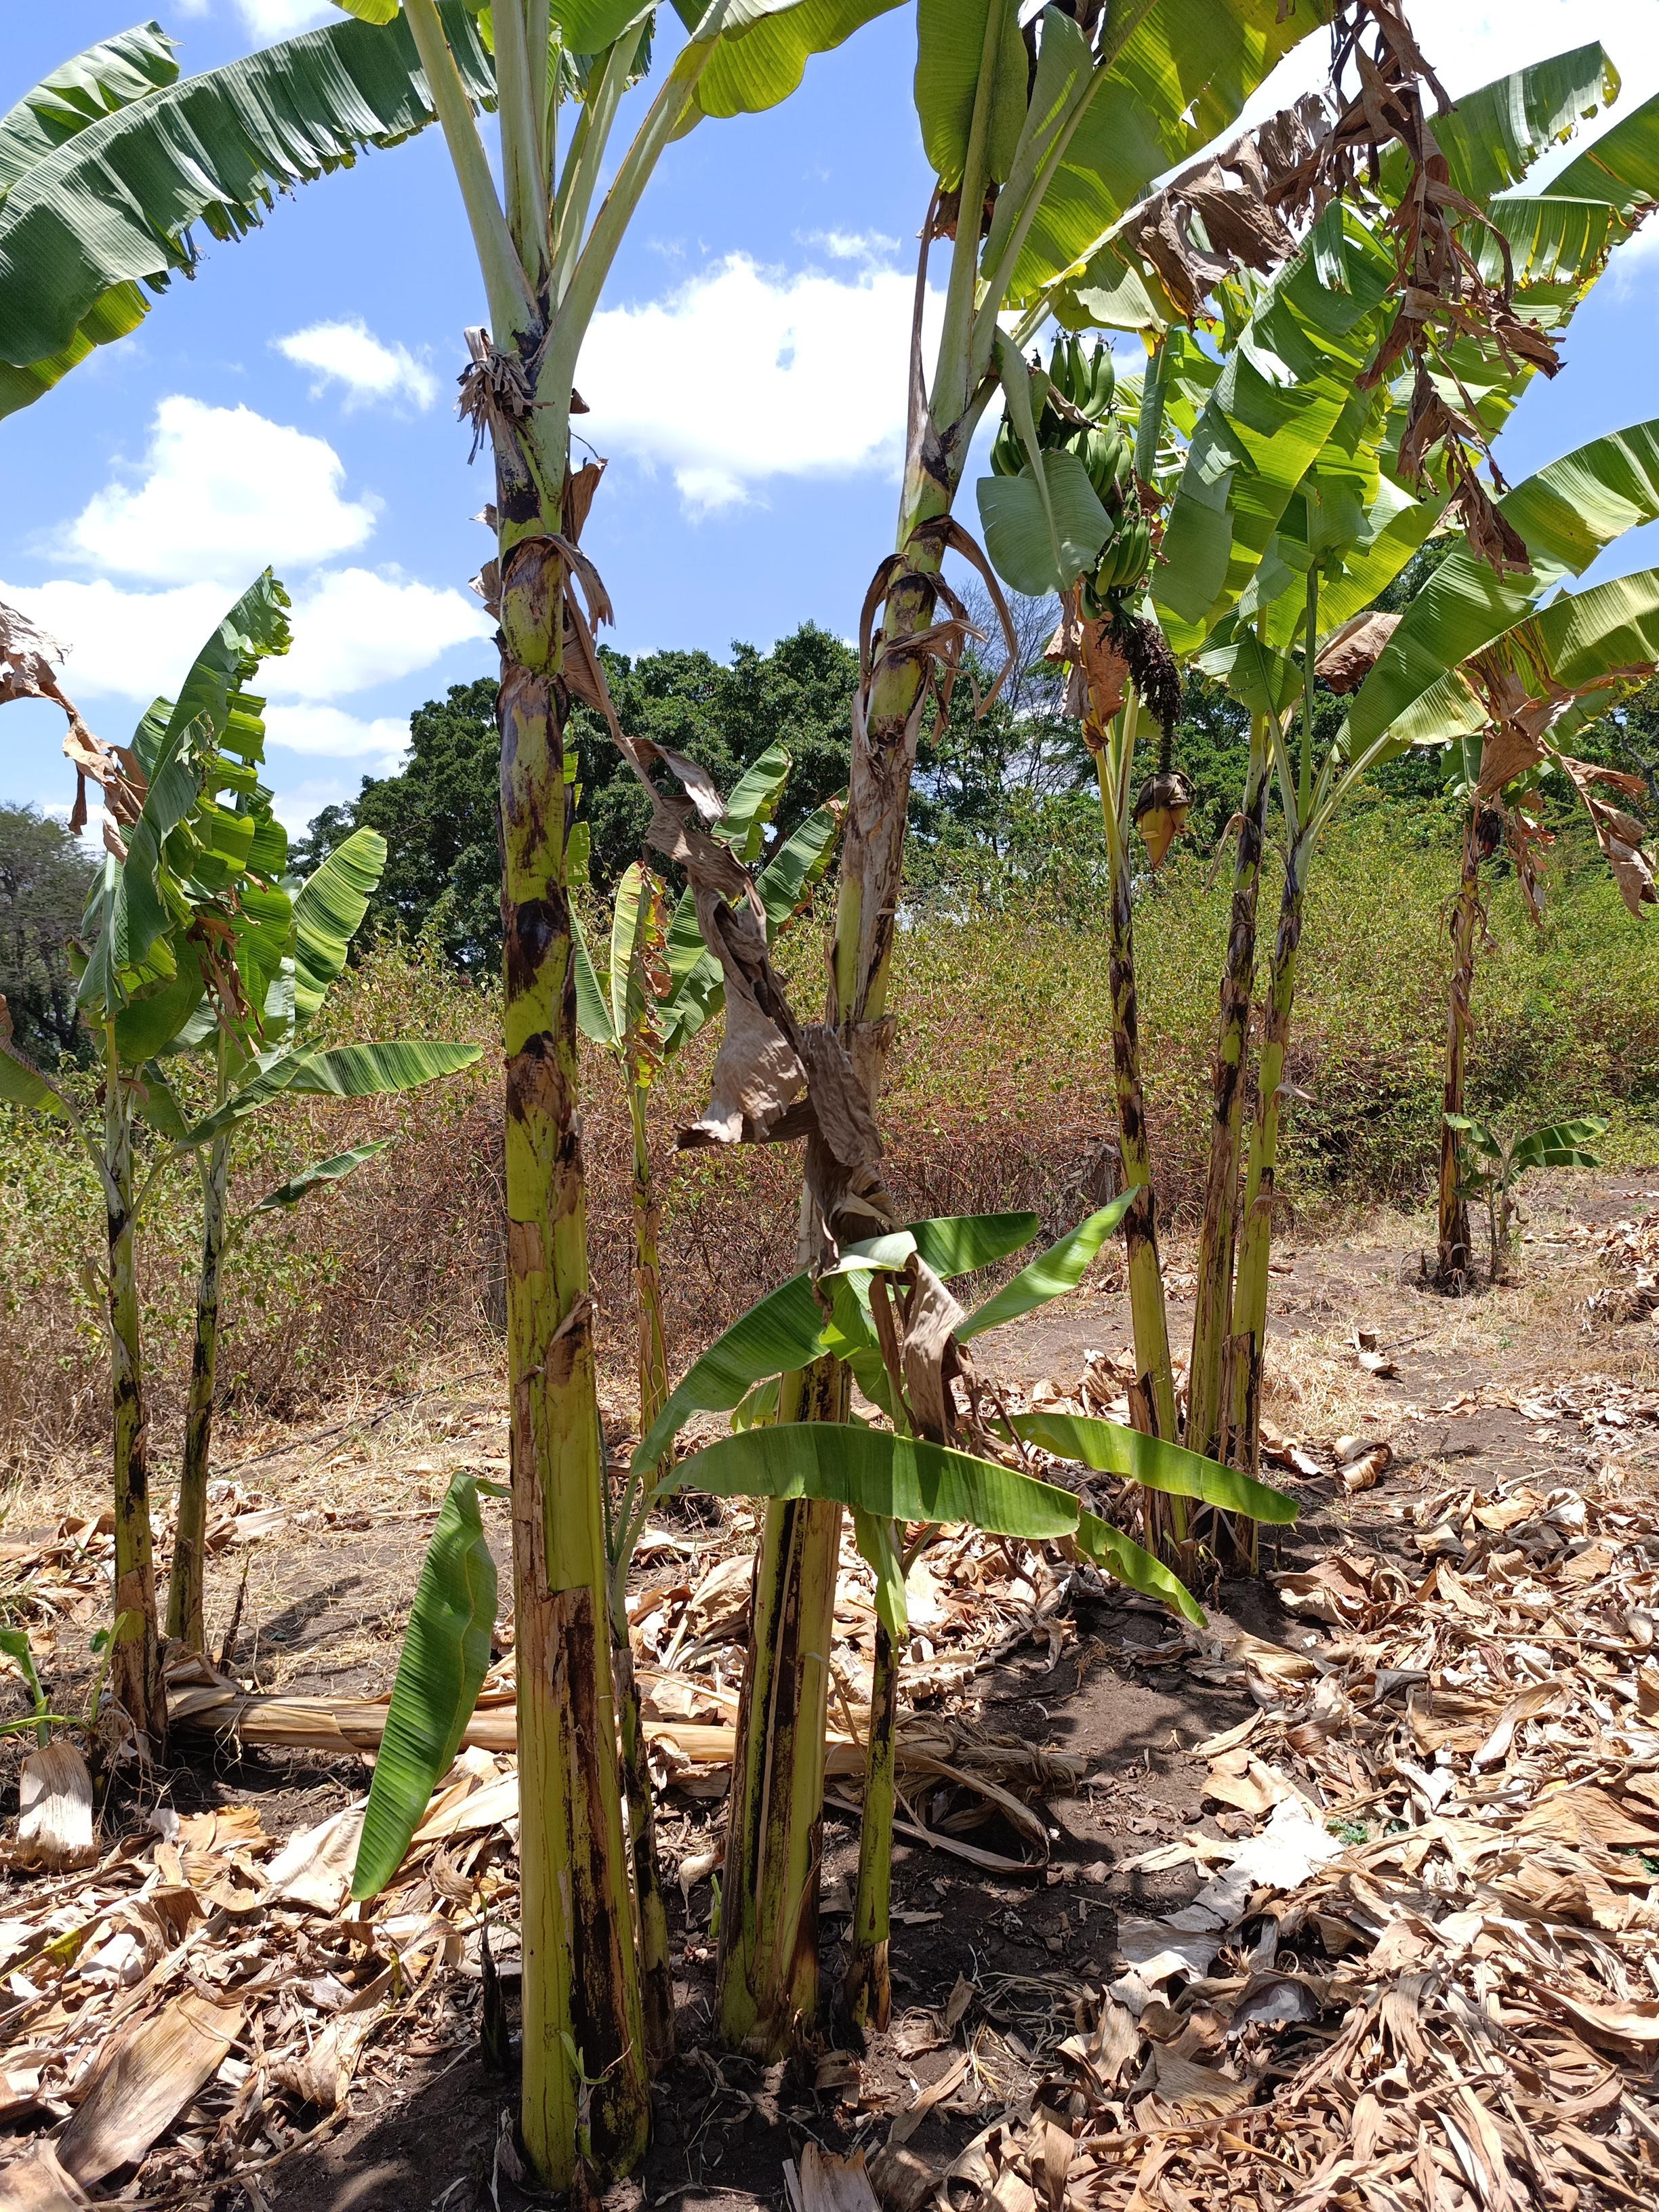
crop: banana
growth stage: development fruit
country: Tanzania
